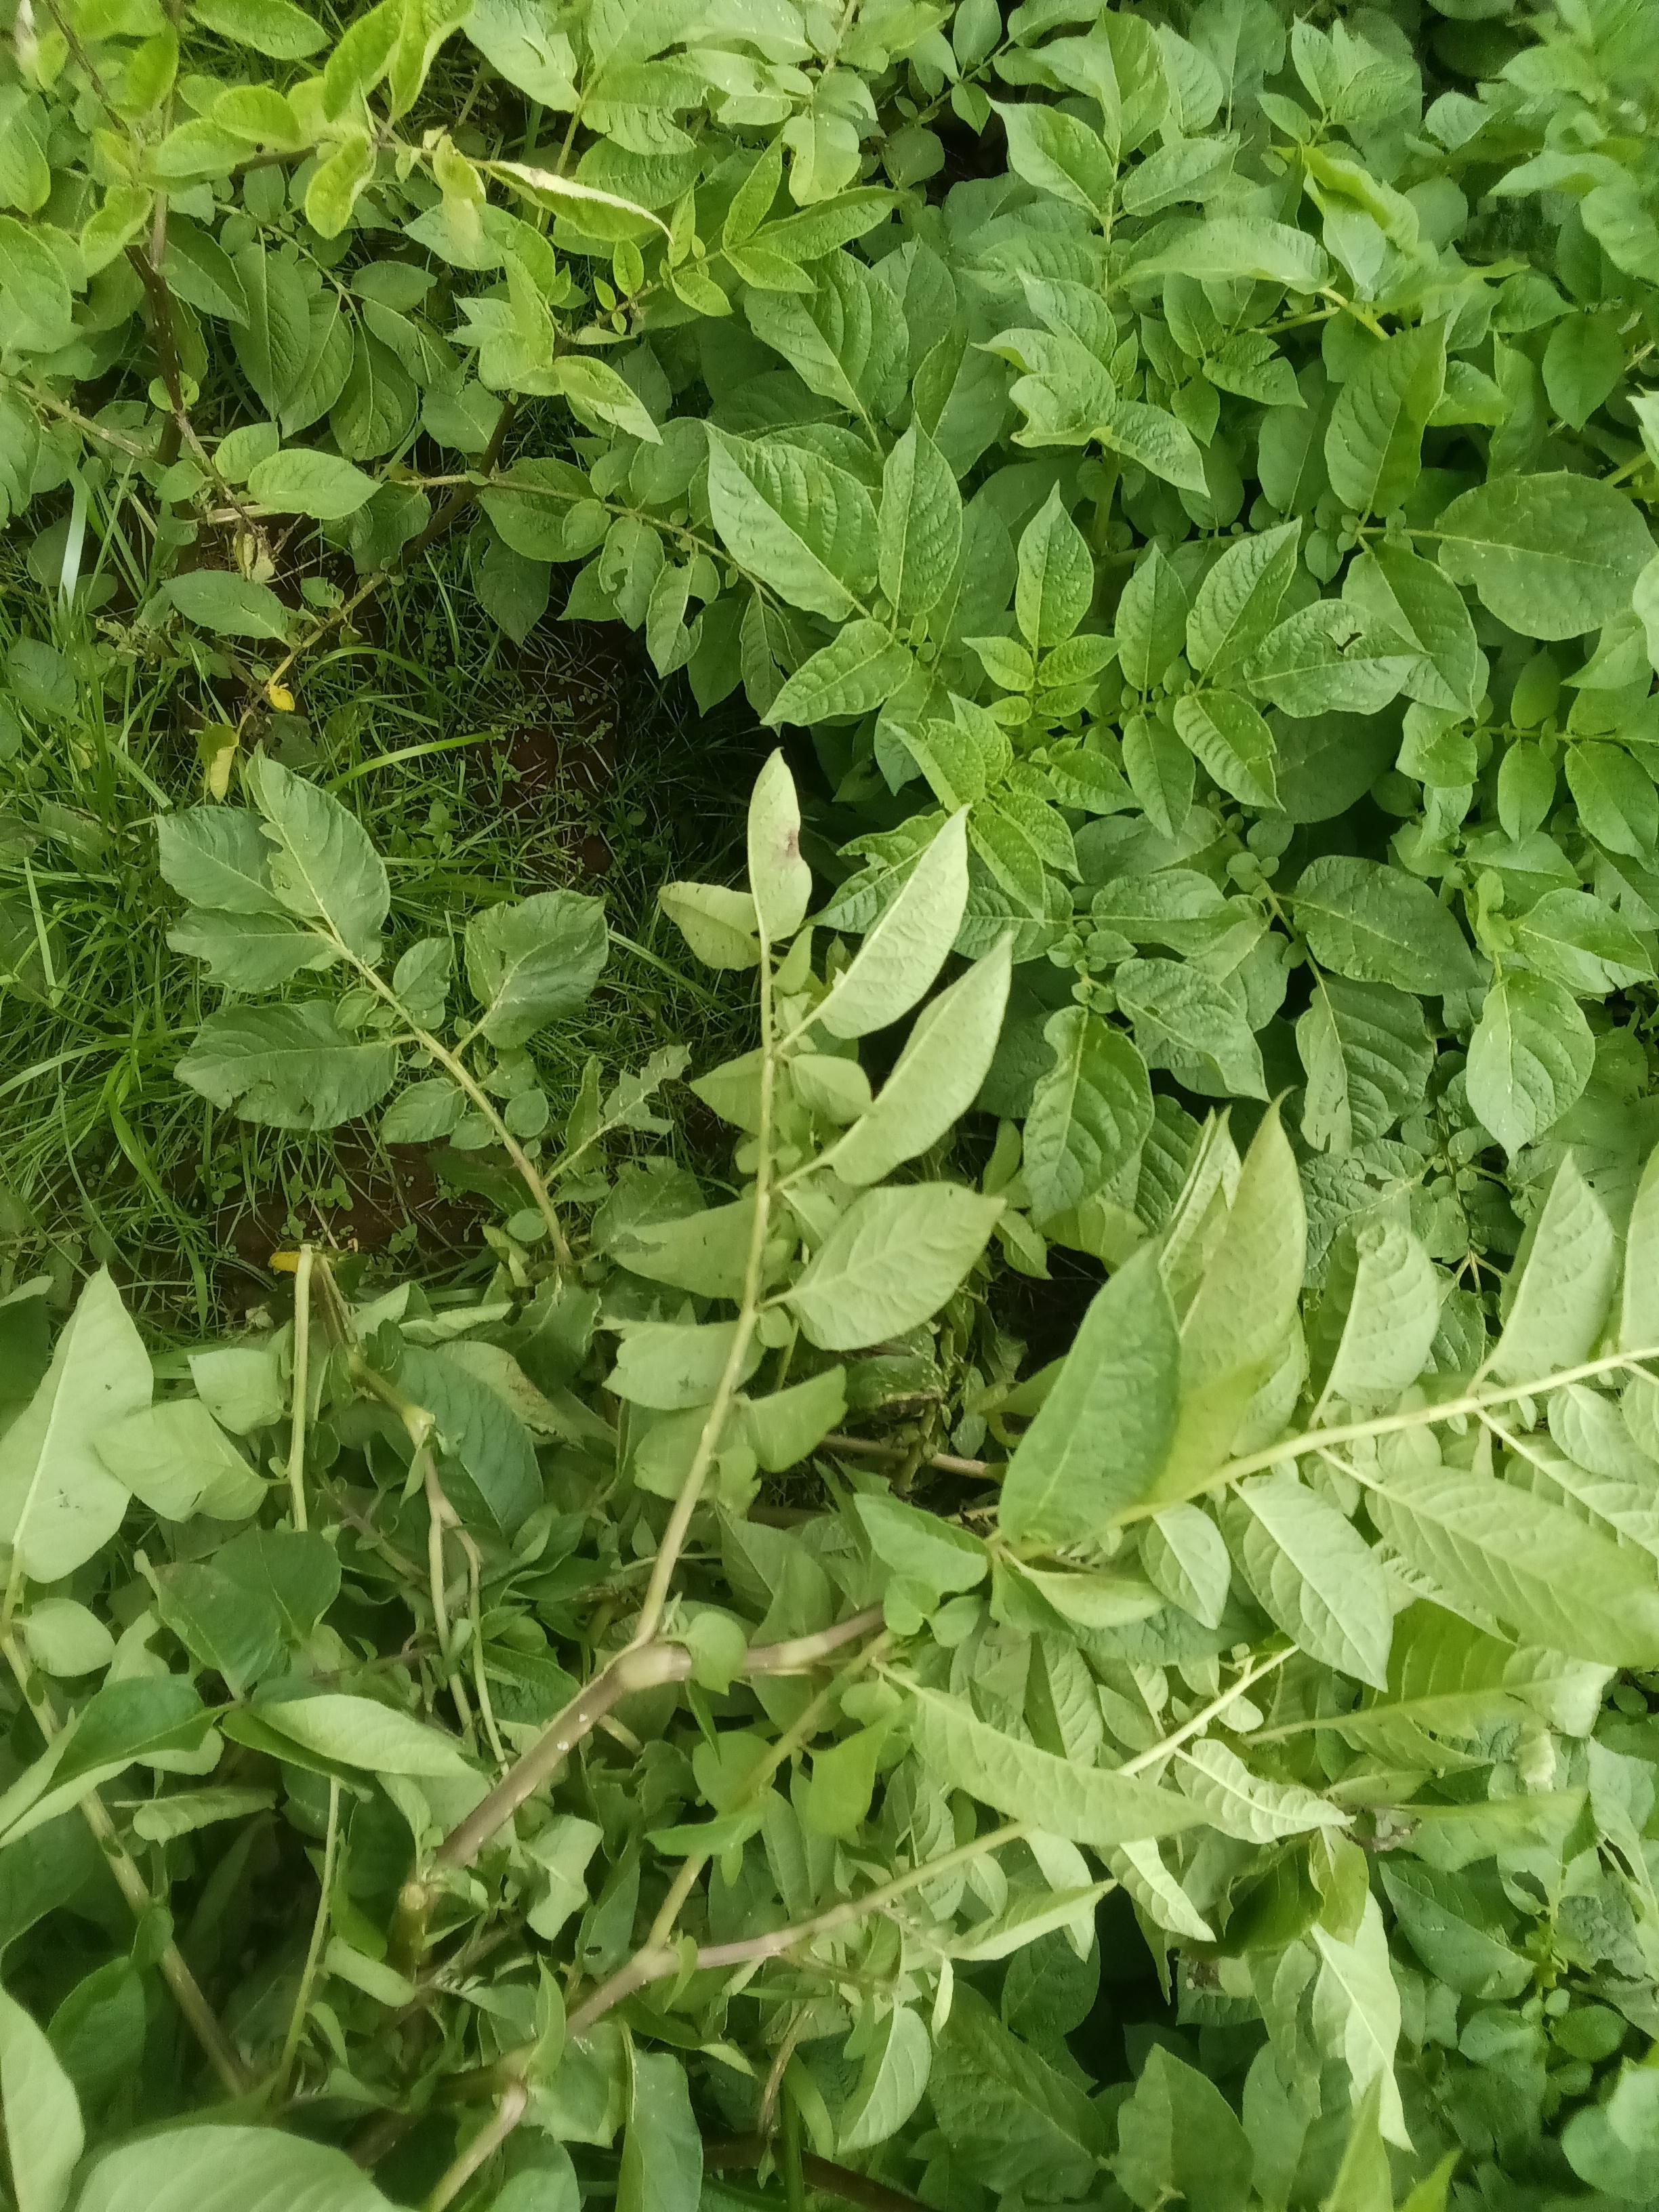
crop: potato
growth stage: vegetative
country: Kenya
